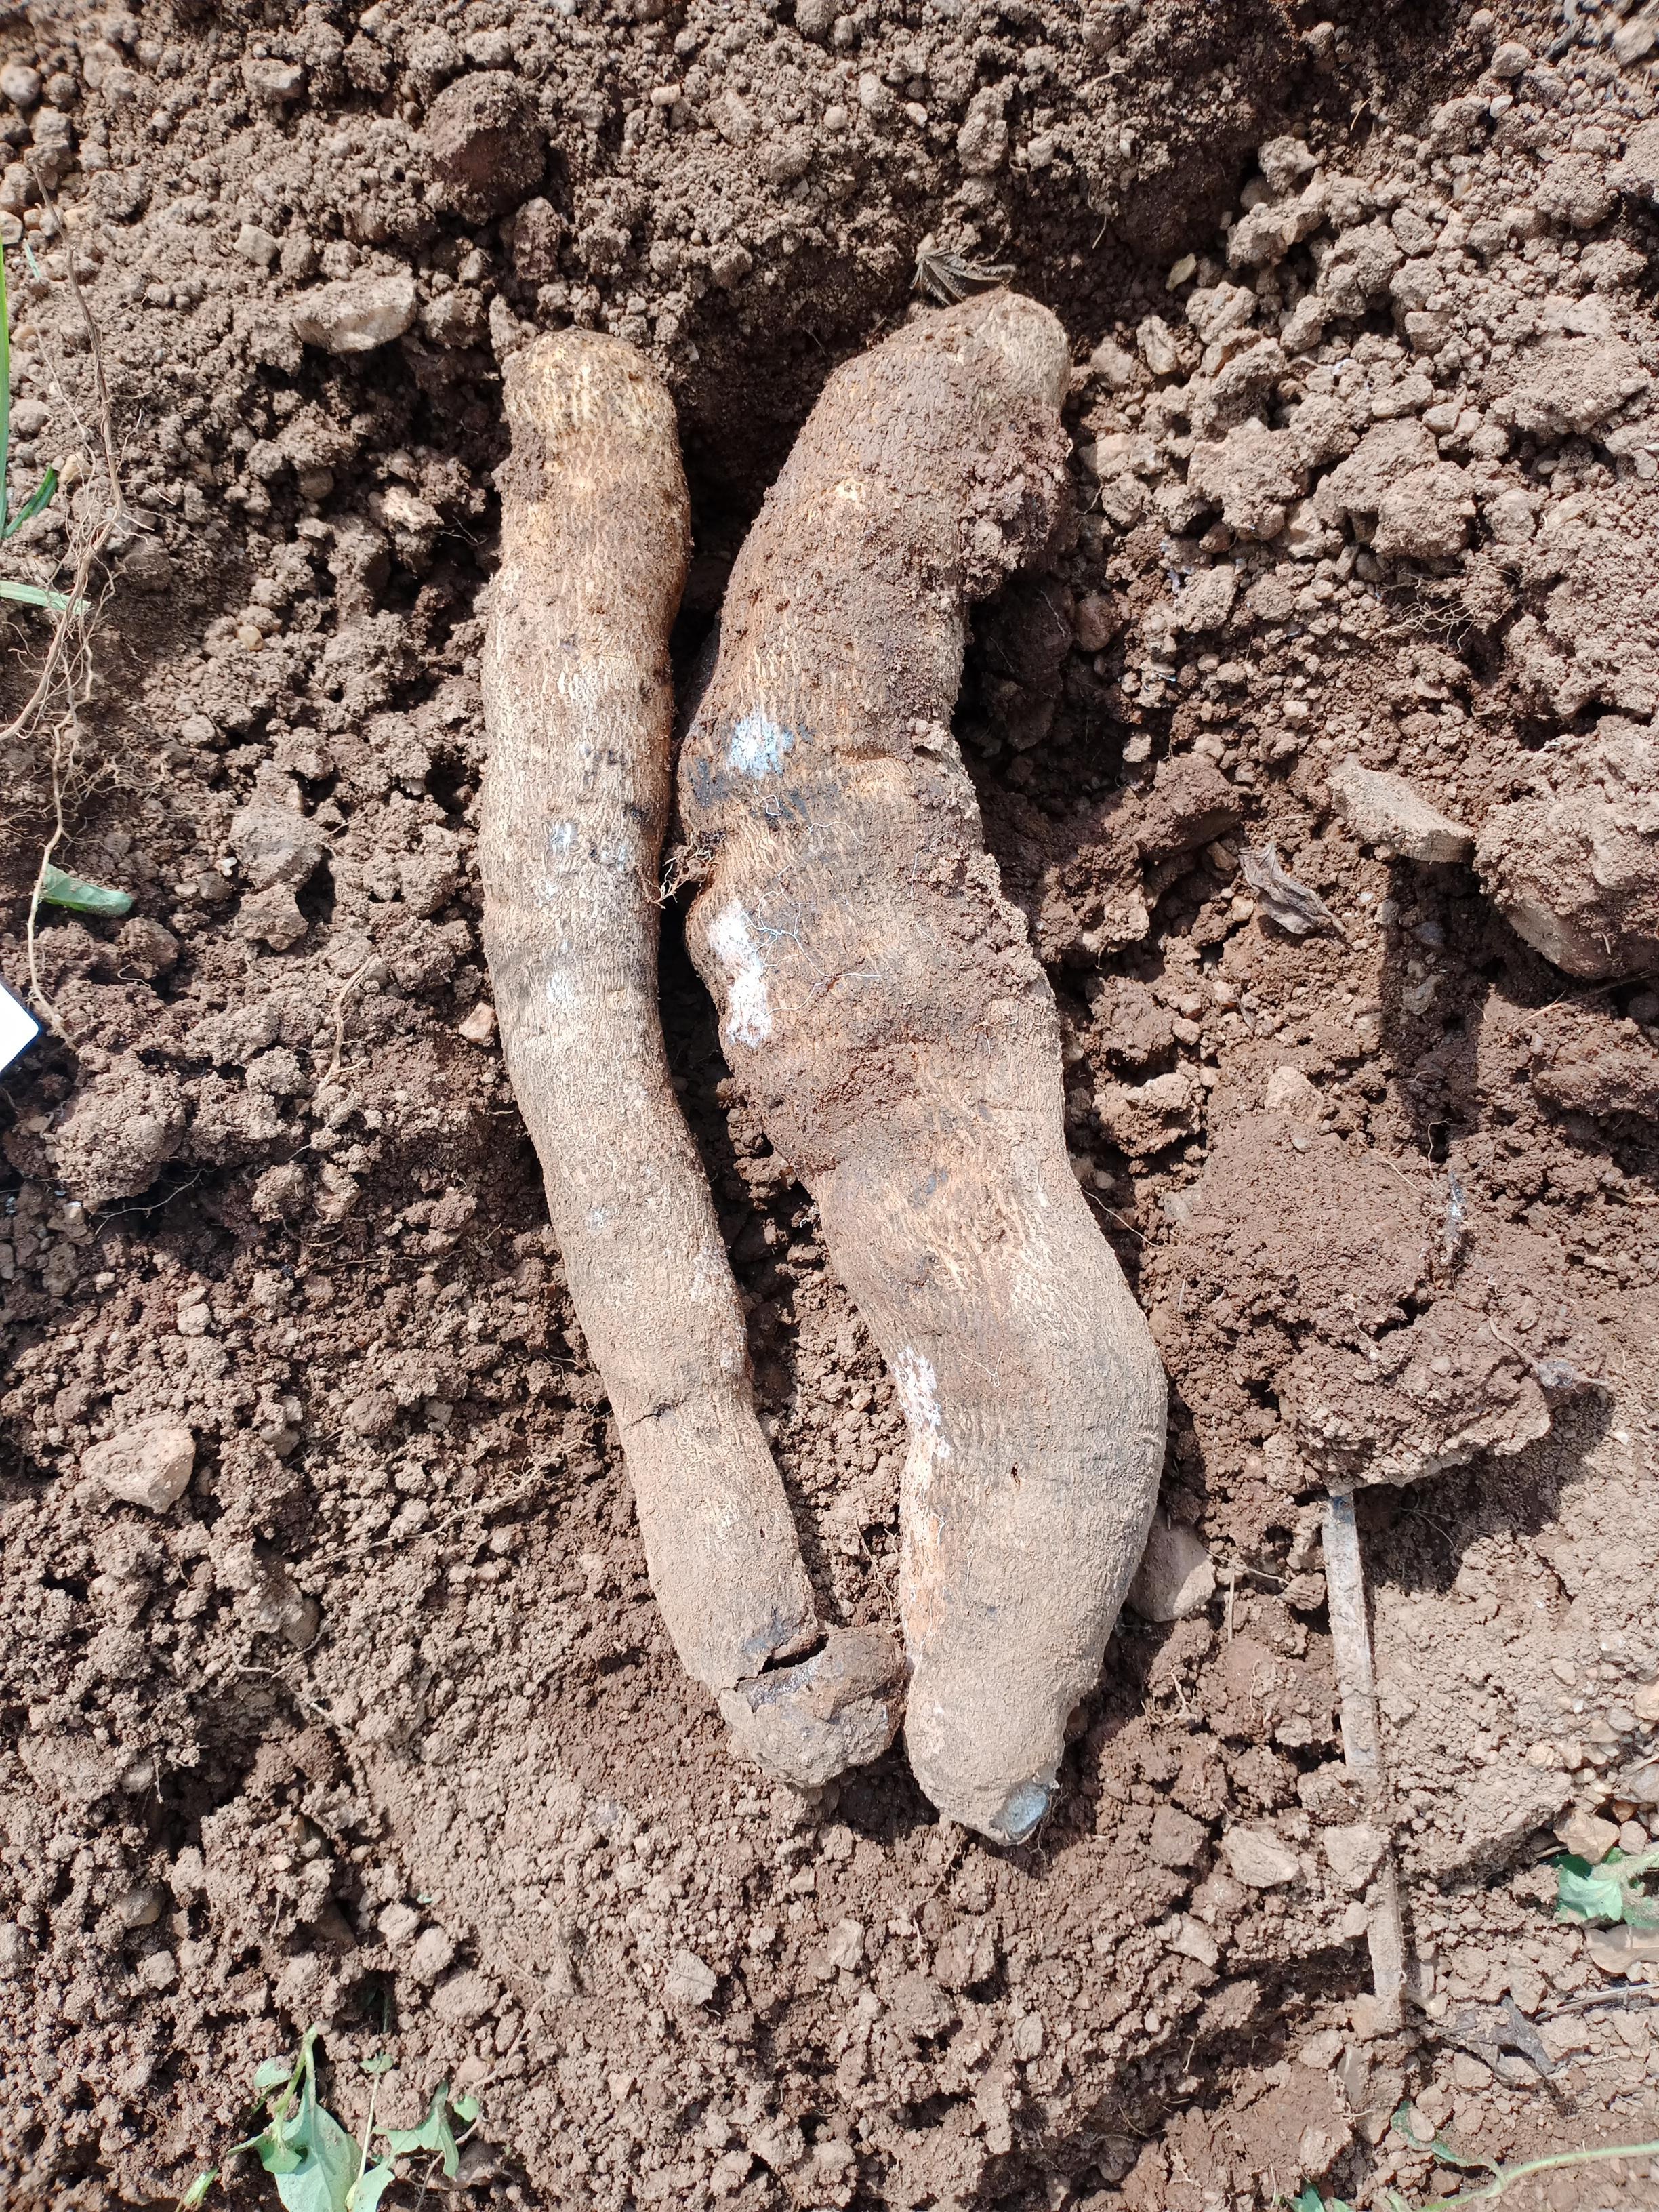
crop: yam
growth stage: harvest
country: Nigeria
